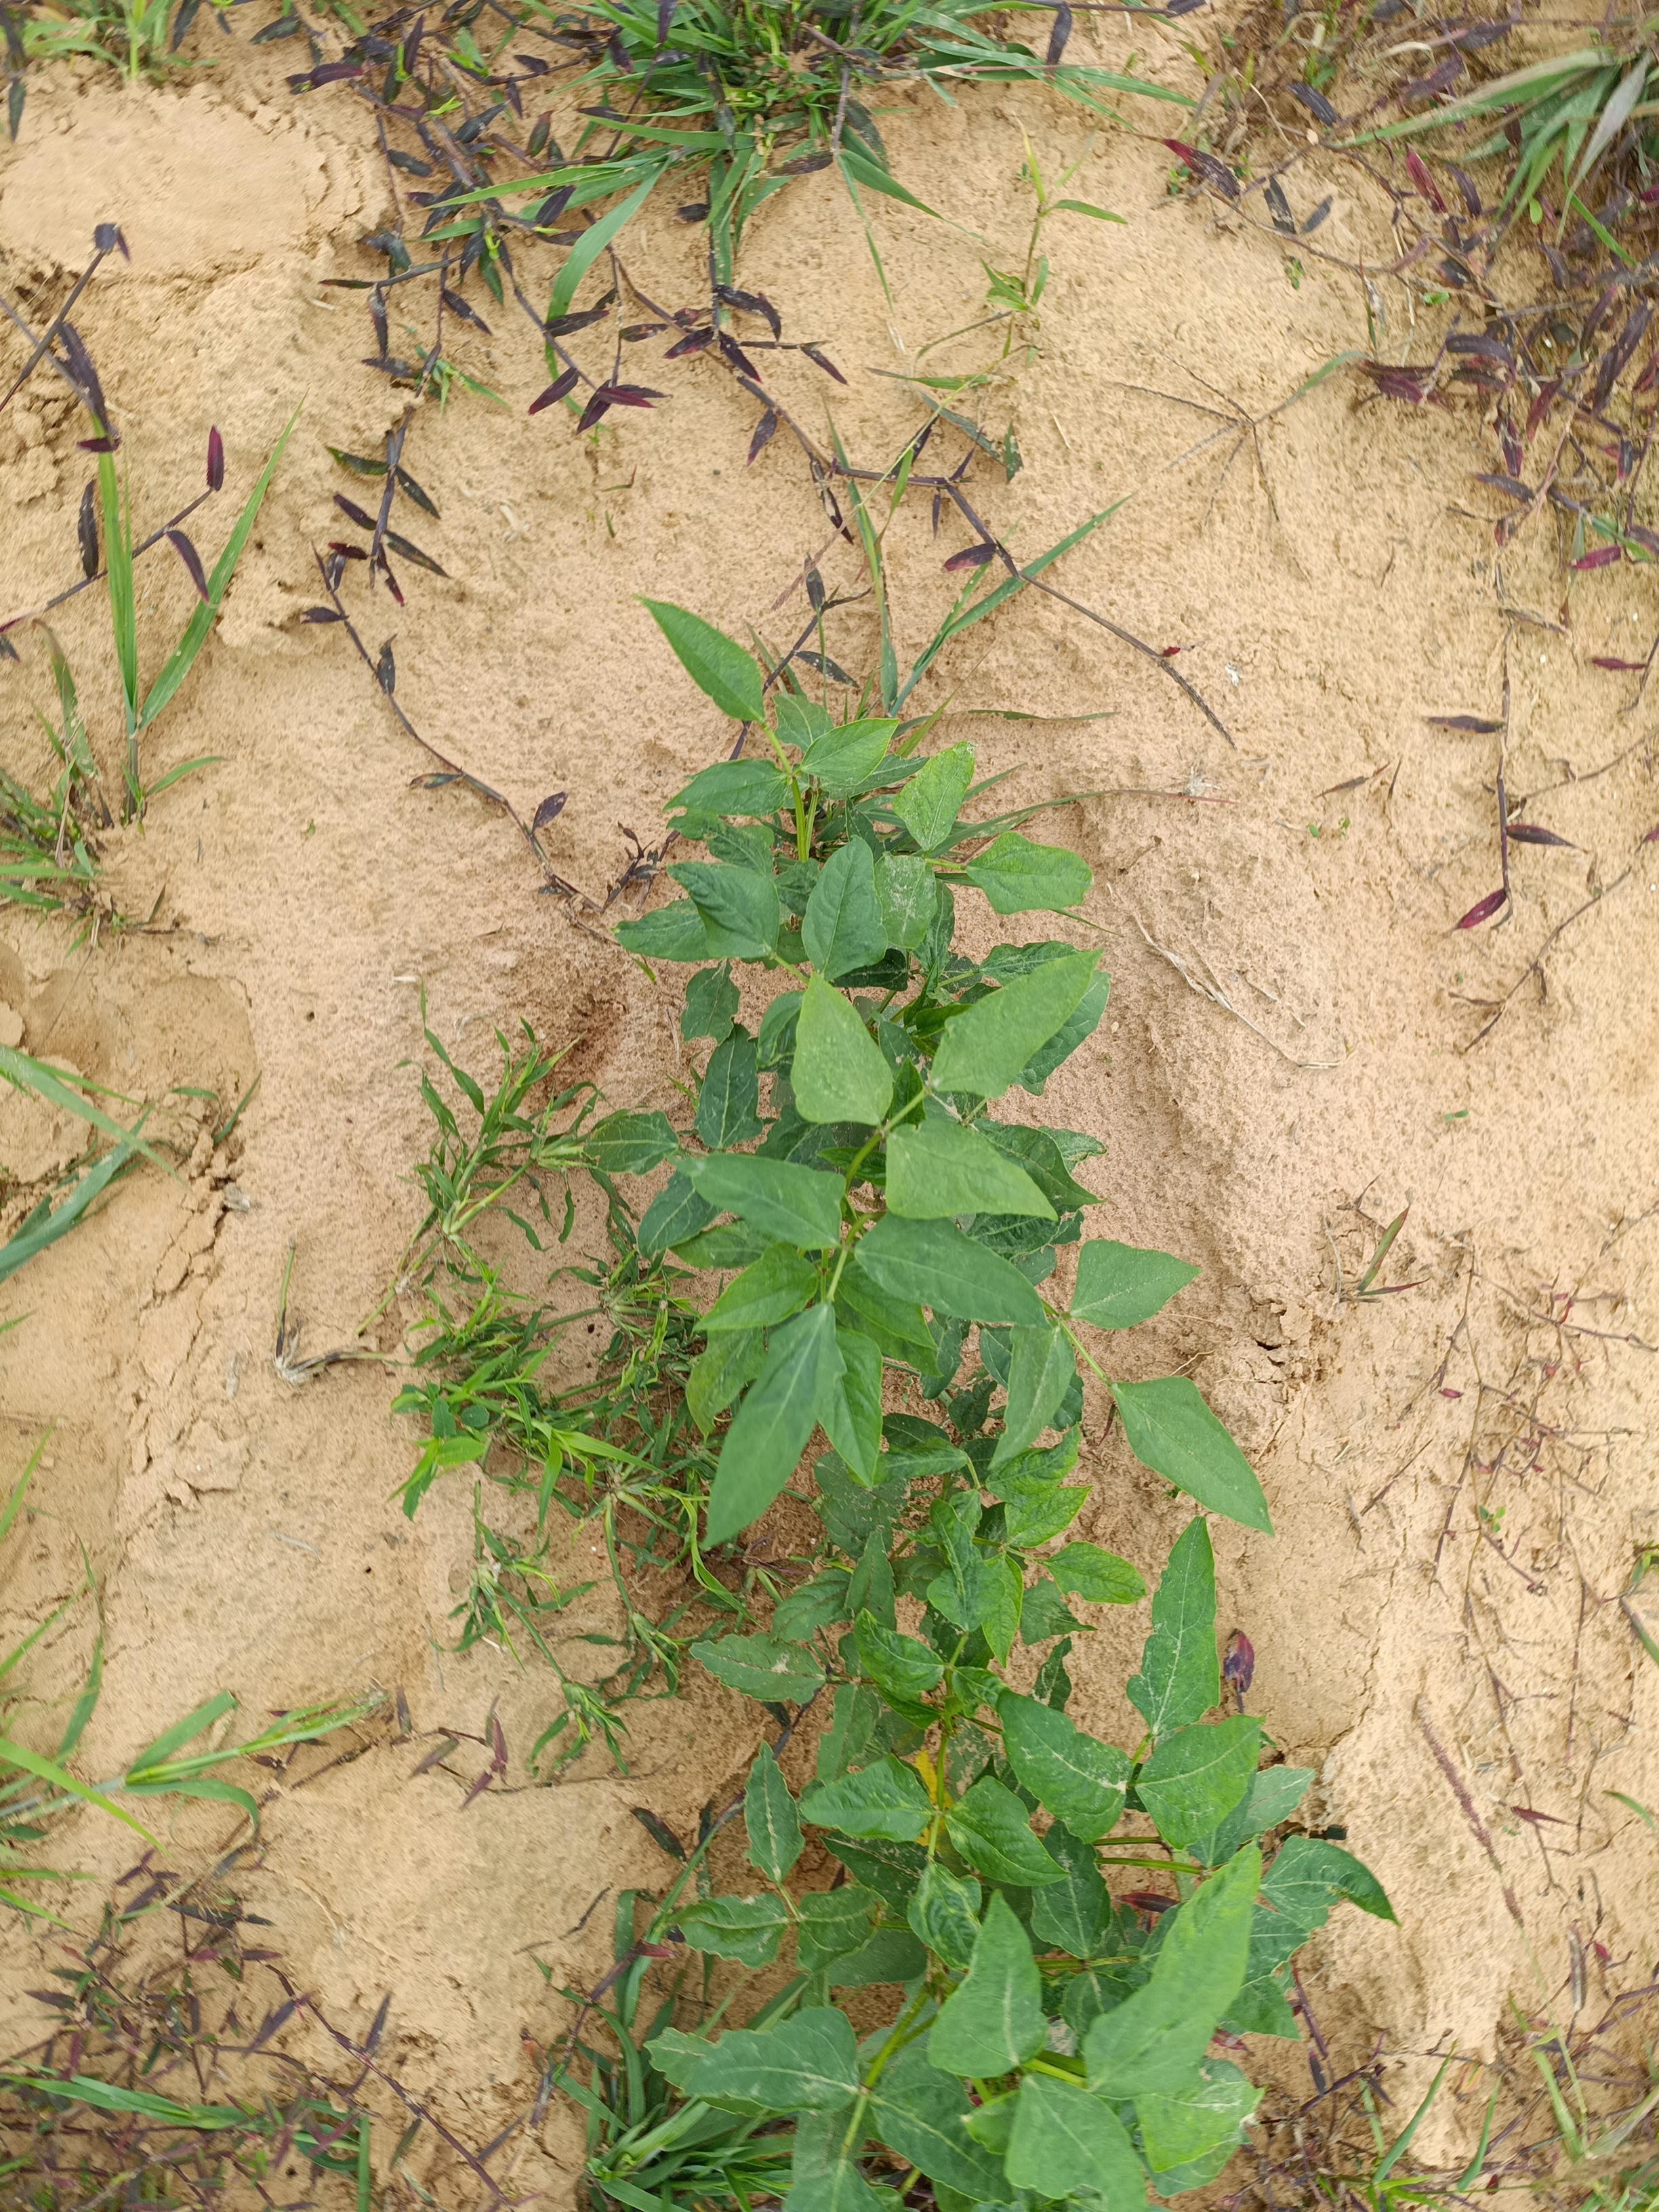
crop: cowpea
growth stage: emergence
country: Nigeria
